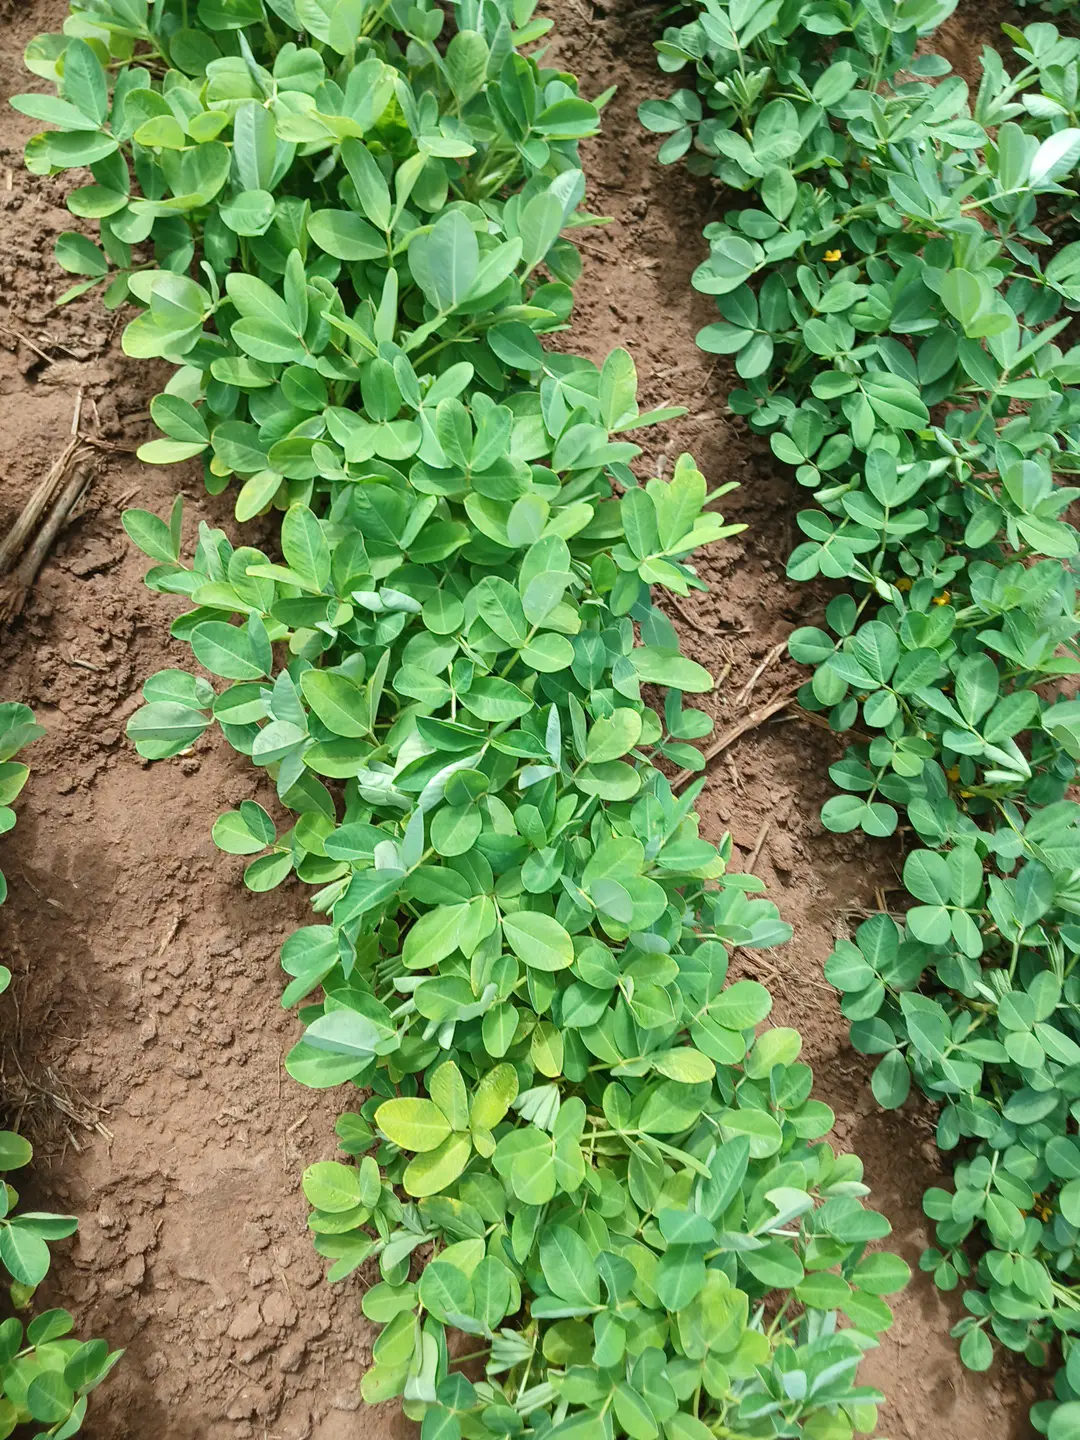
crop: groundnut
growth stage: flowering
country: Kenya
